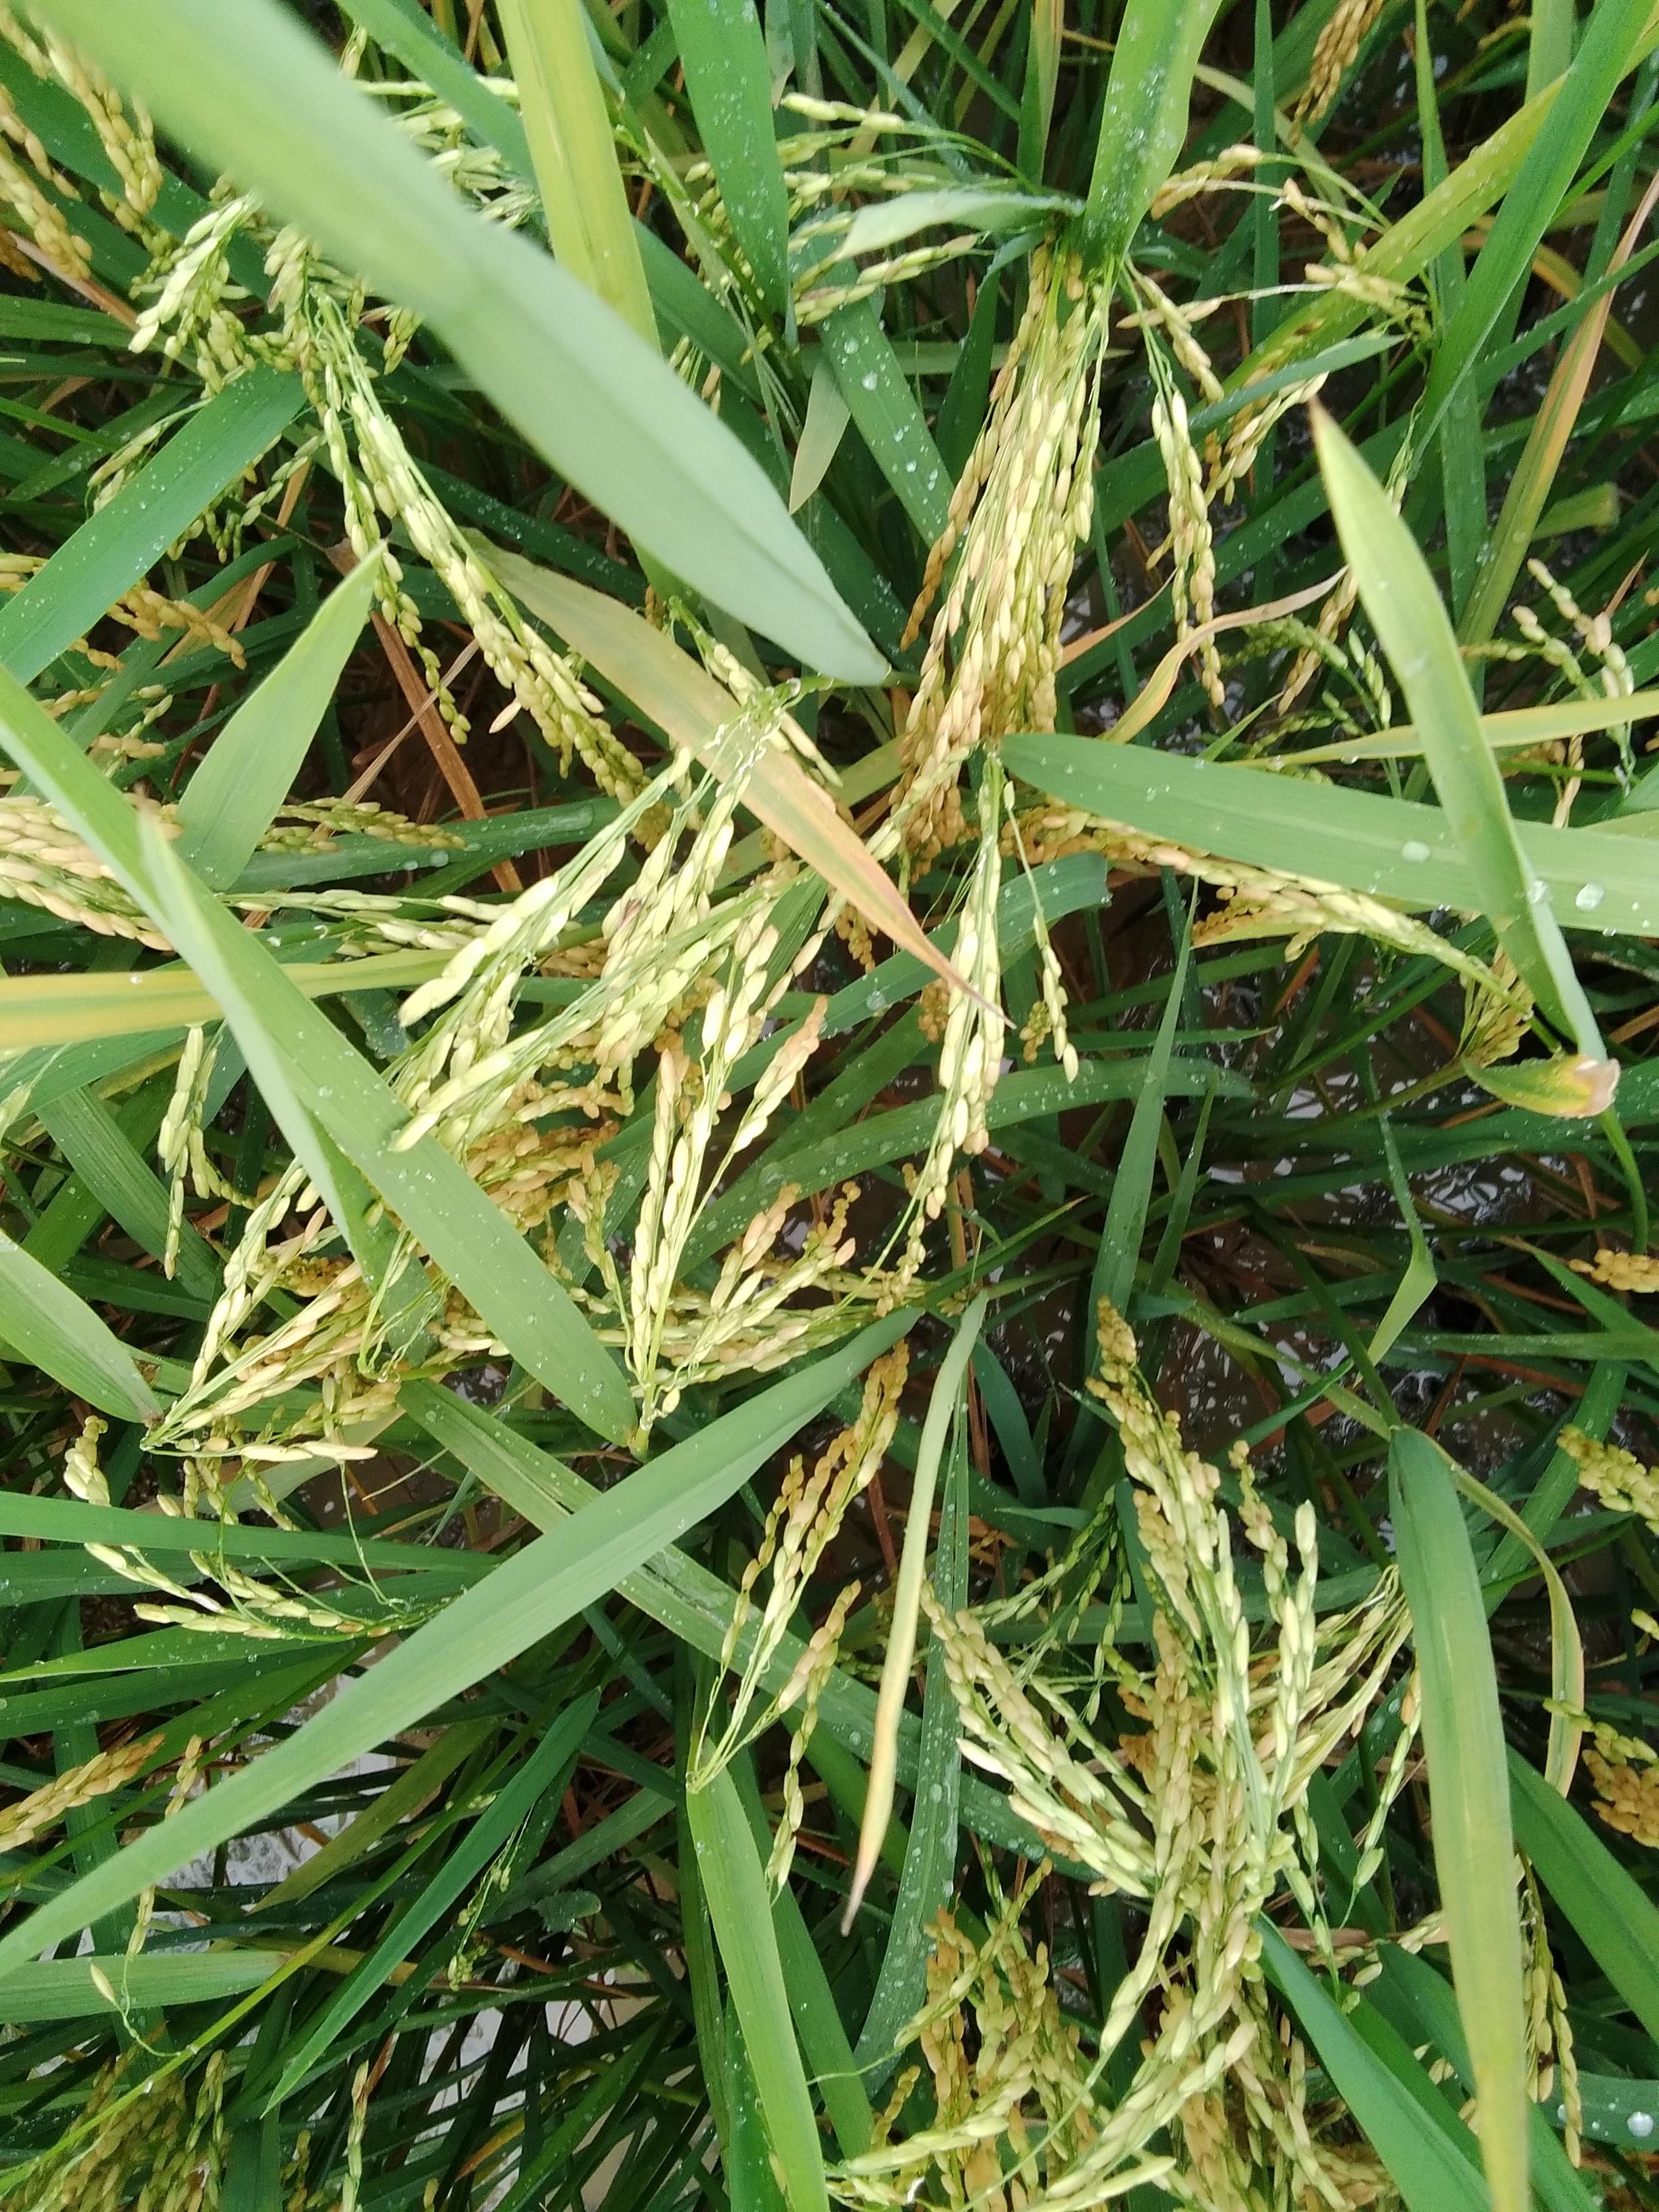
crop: rice
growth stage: ripening
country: Nigeria
